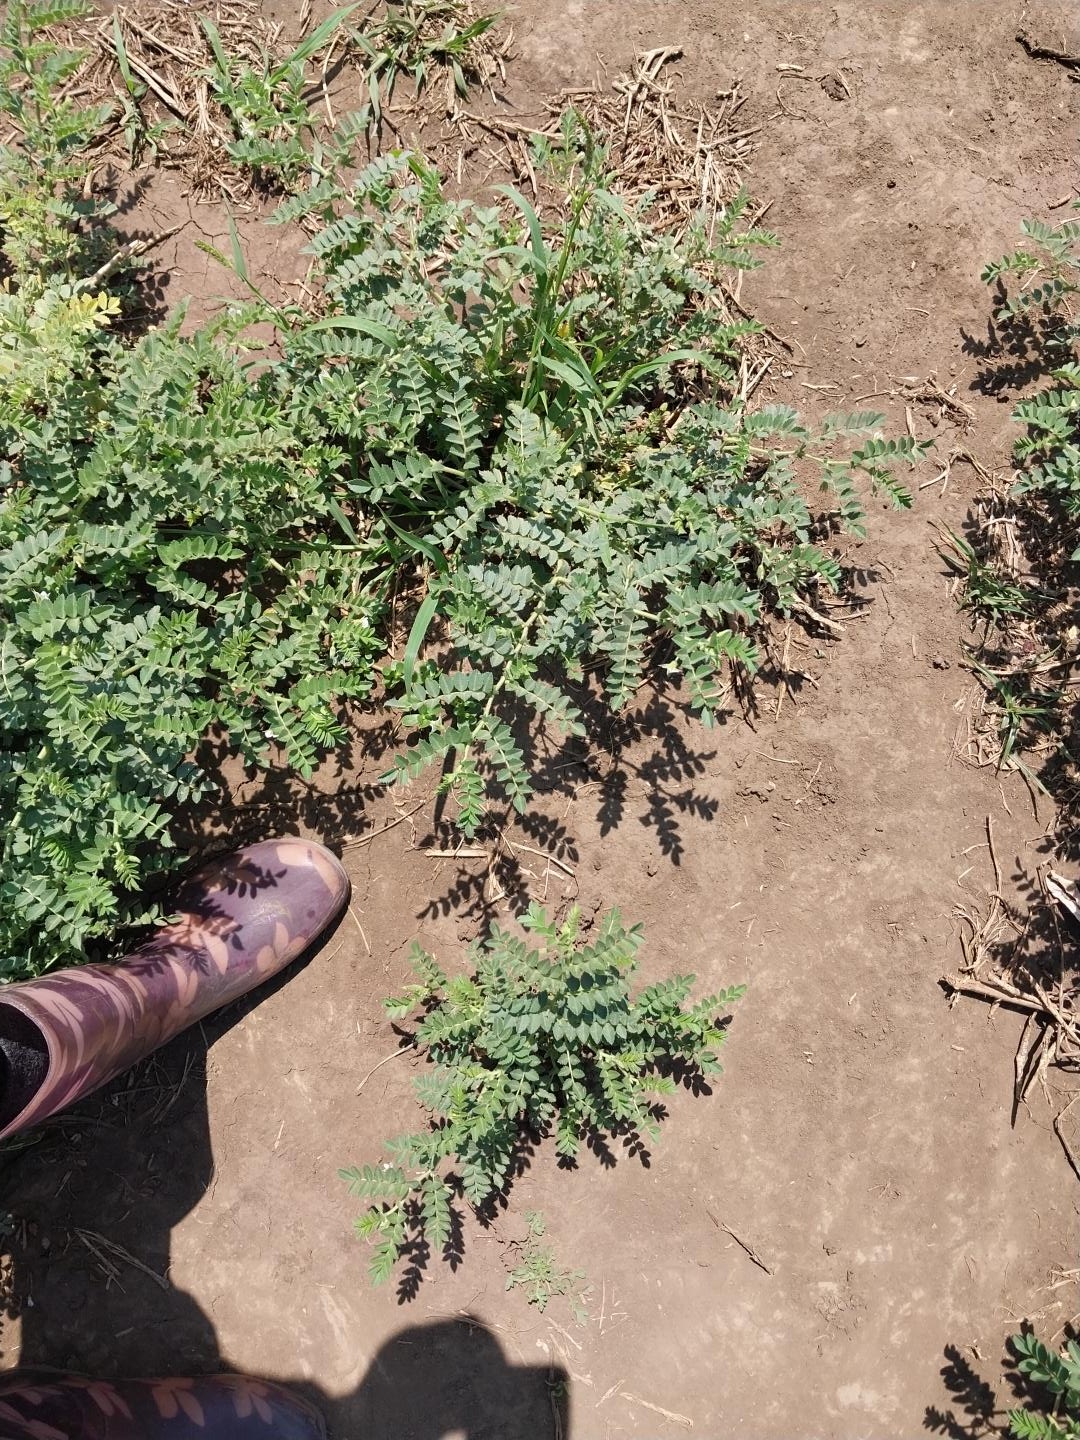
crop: chickpea
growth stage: development pod
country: Tanzania
